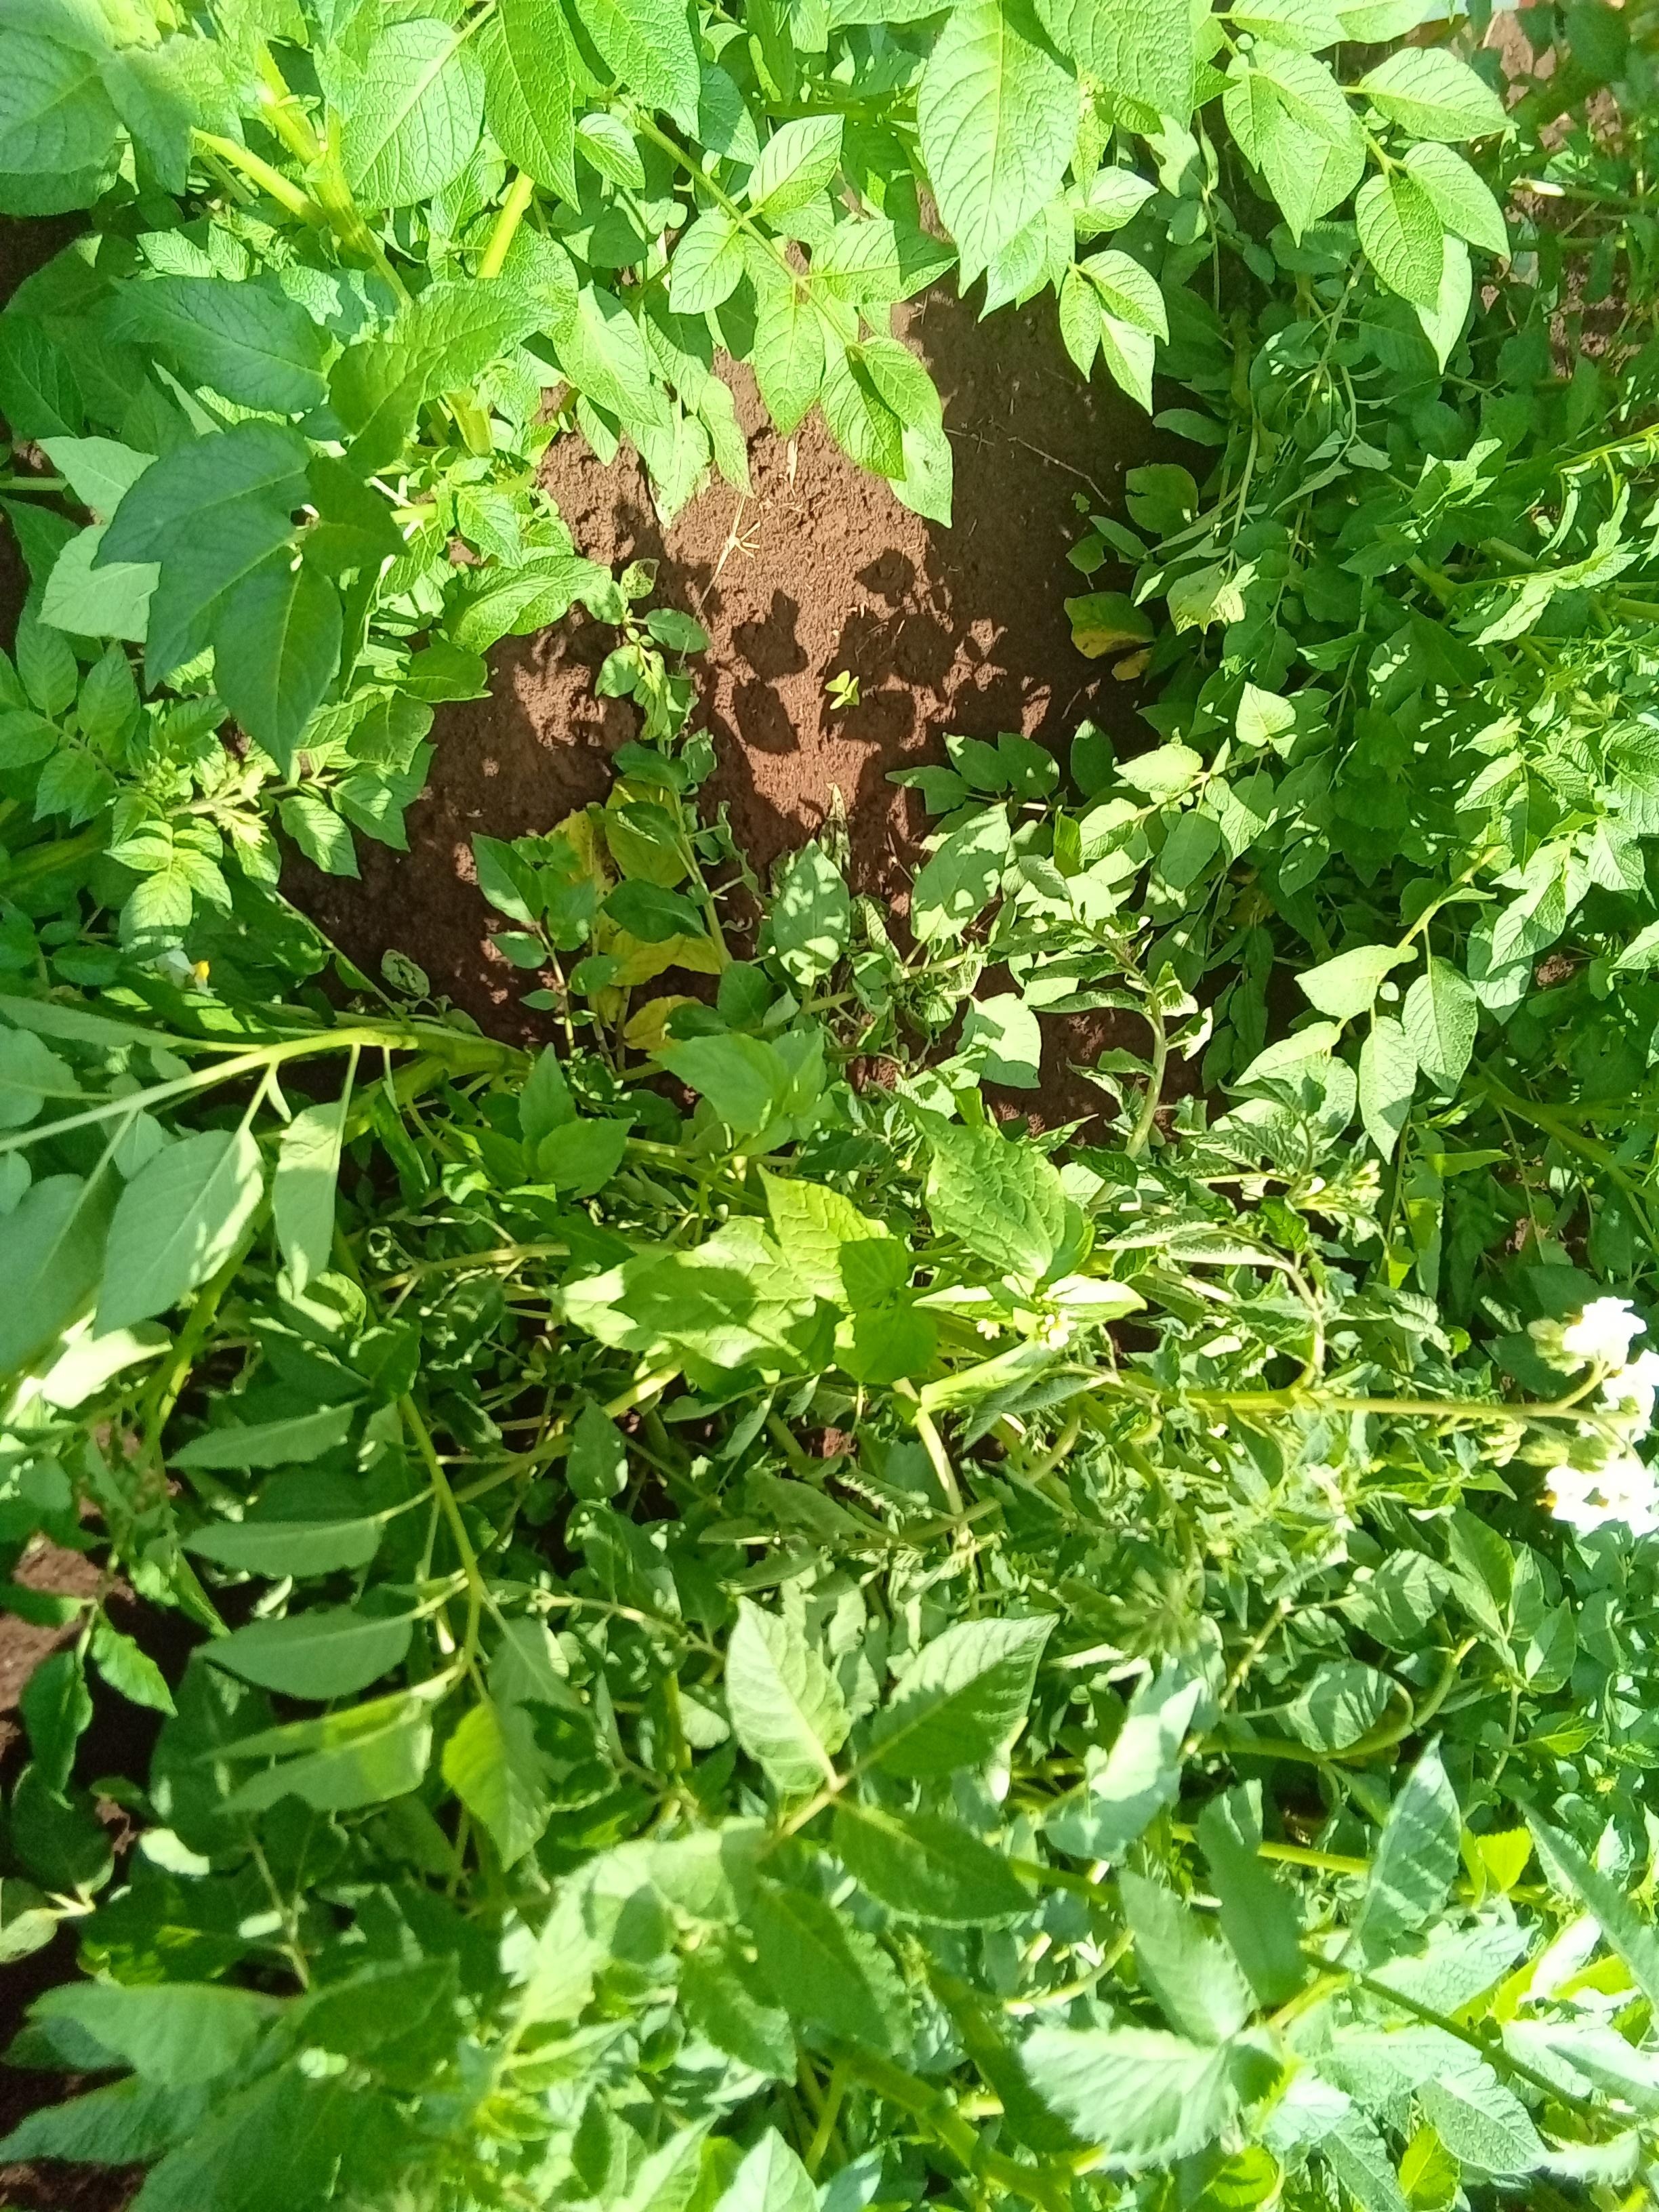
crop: potato
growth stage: flowering
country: Kenya
